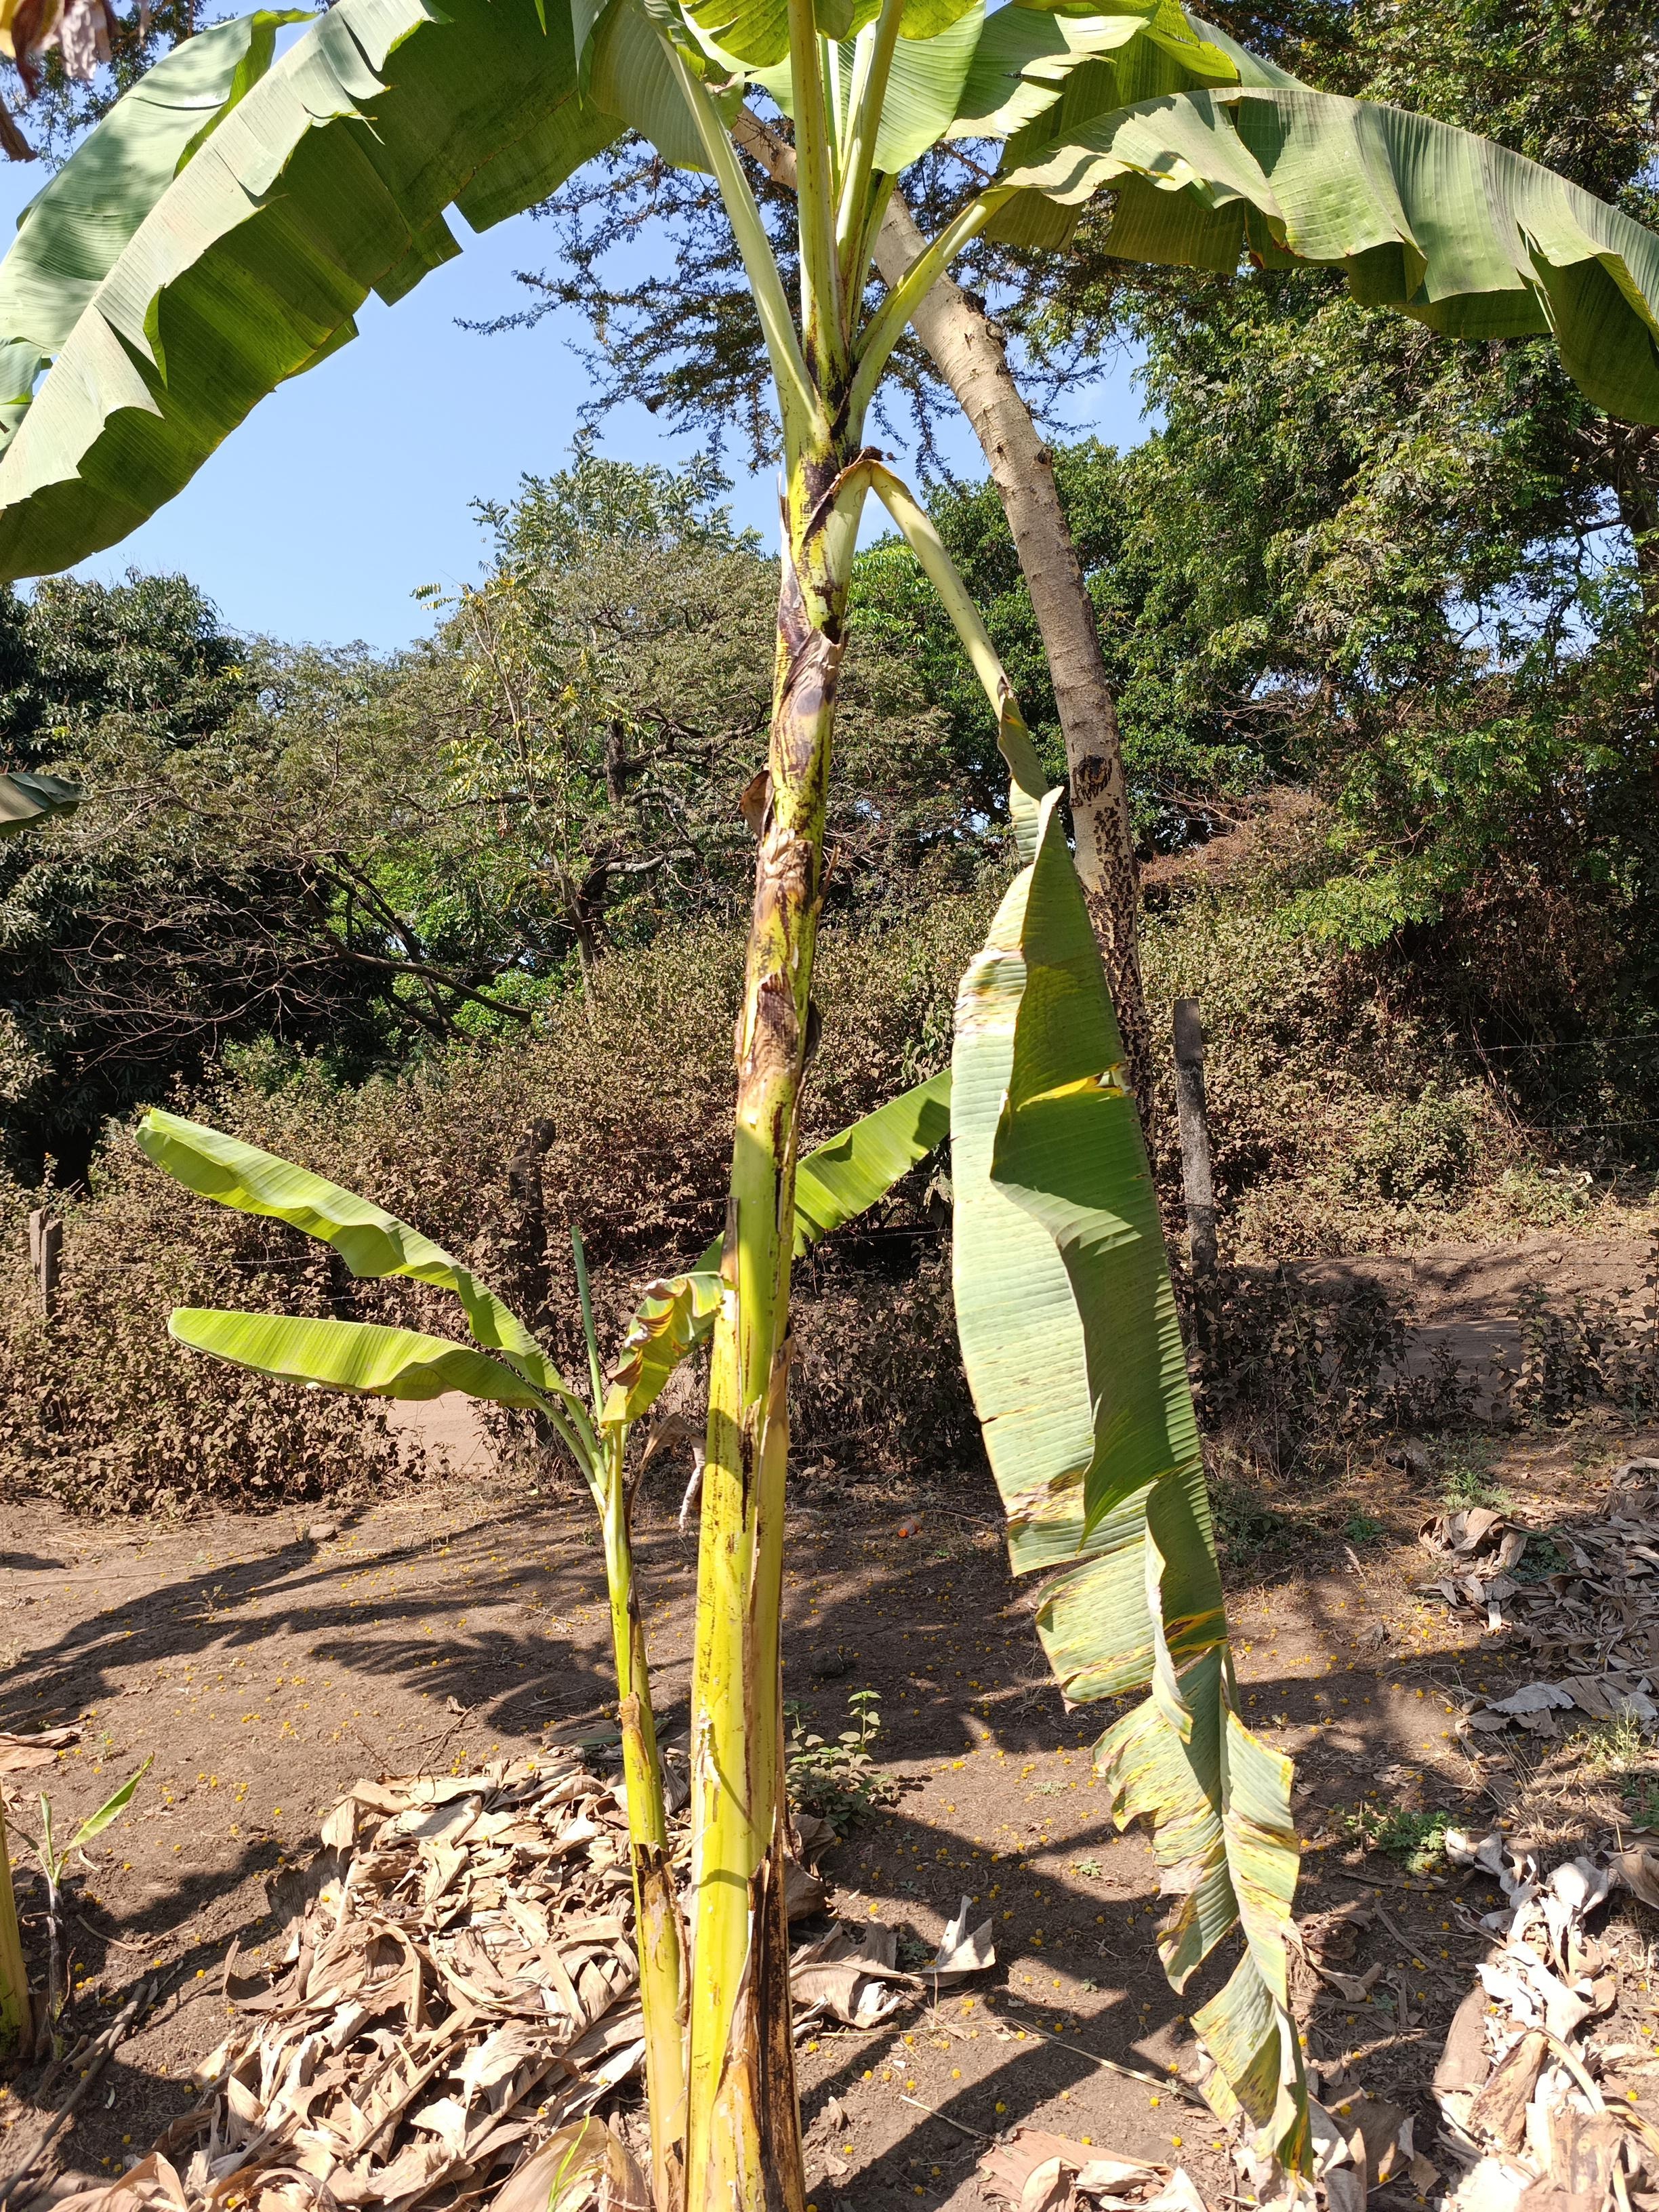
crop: banana
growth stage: vegetative
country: Tanzania
